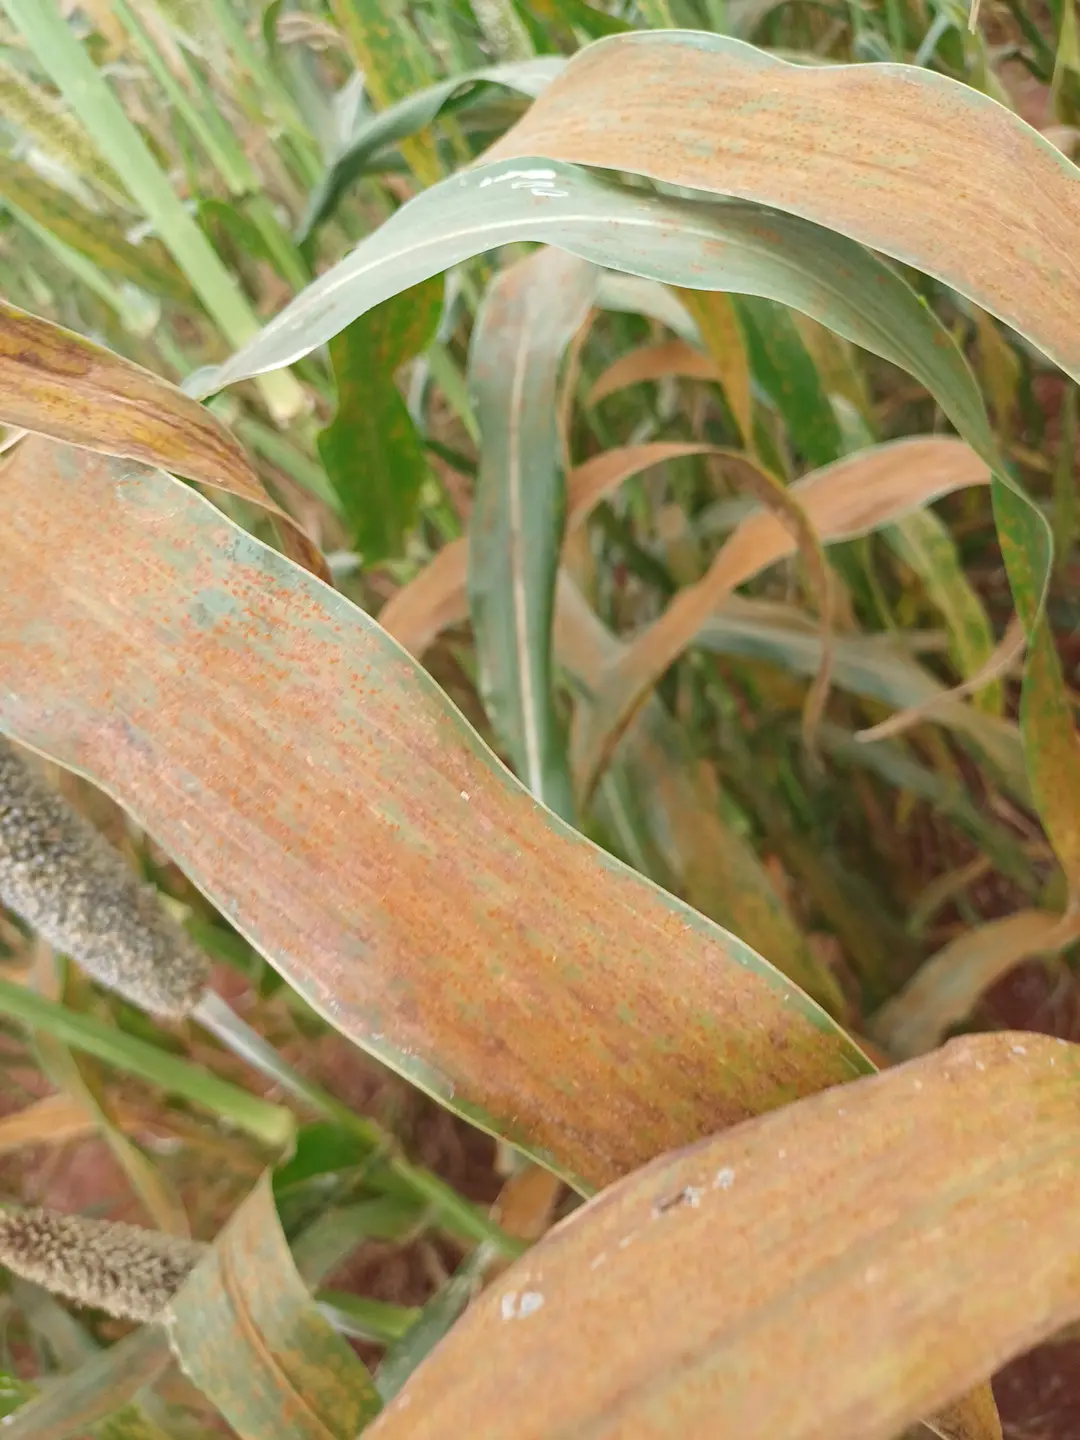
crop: pearl millet
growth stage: filling grain
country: Kenya
